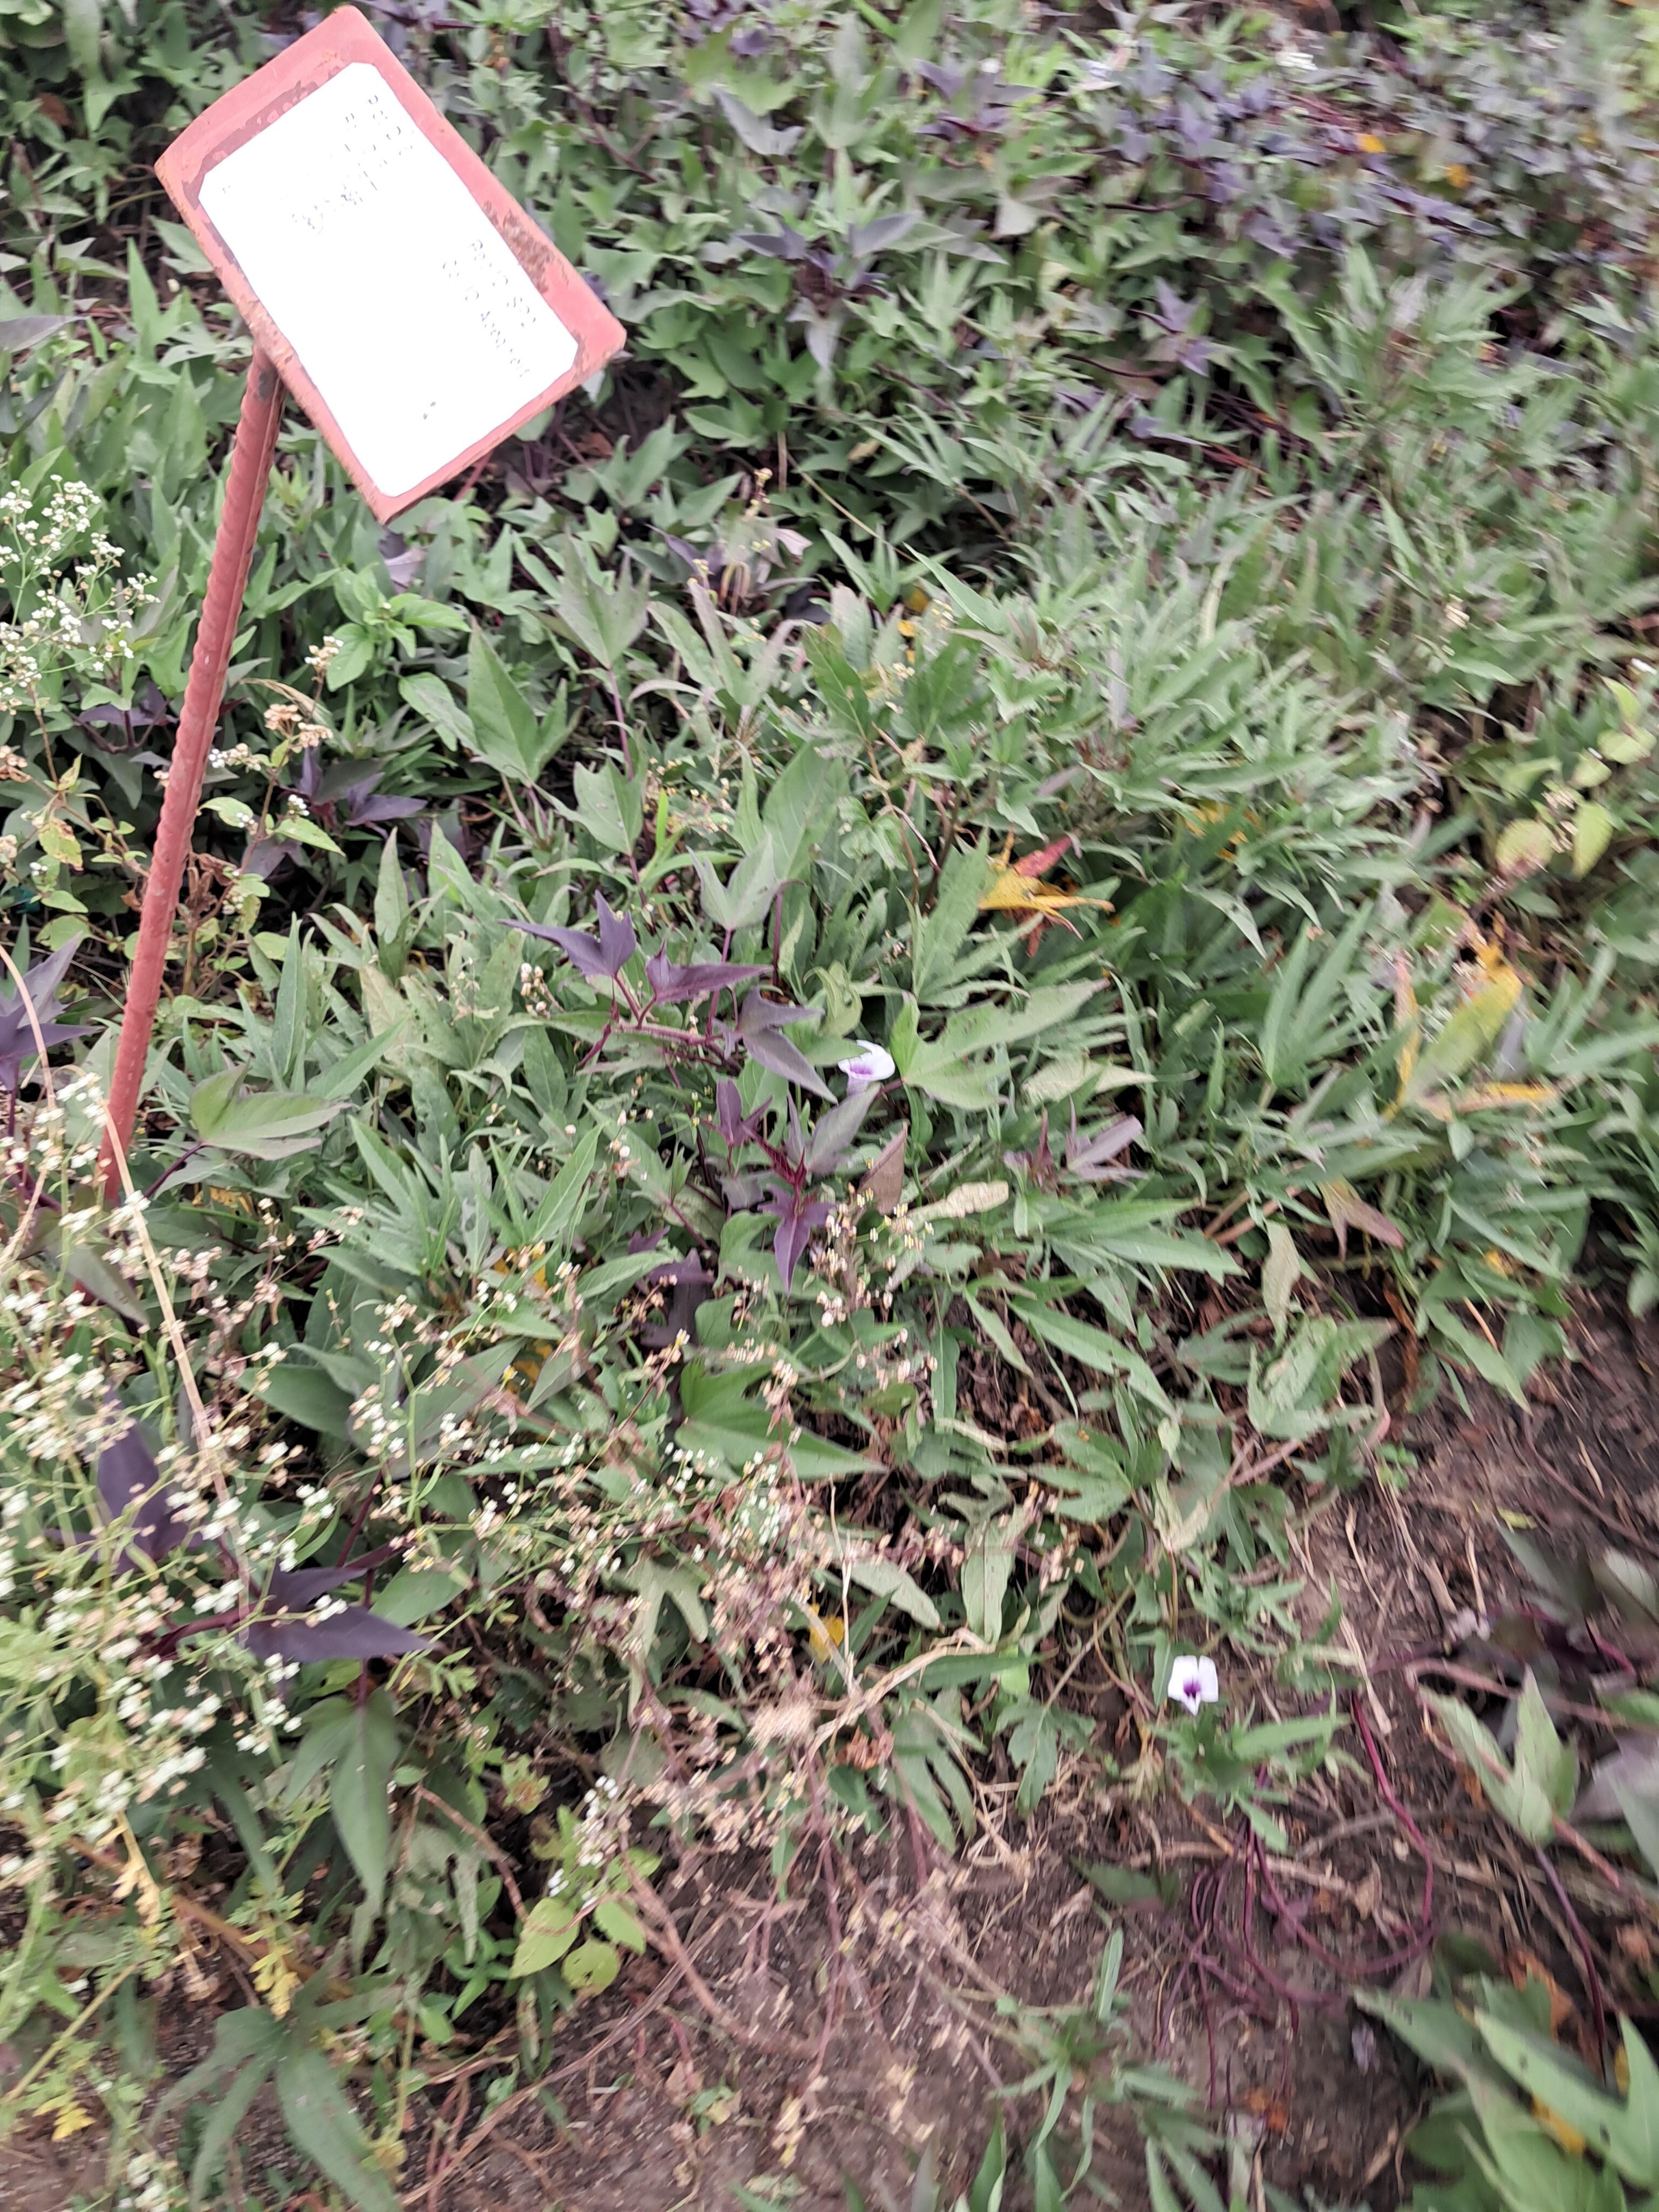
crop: sweet potato
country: Tanzania
